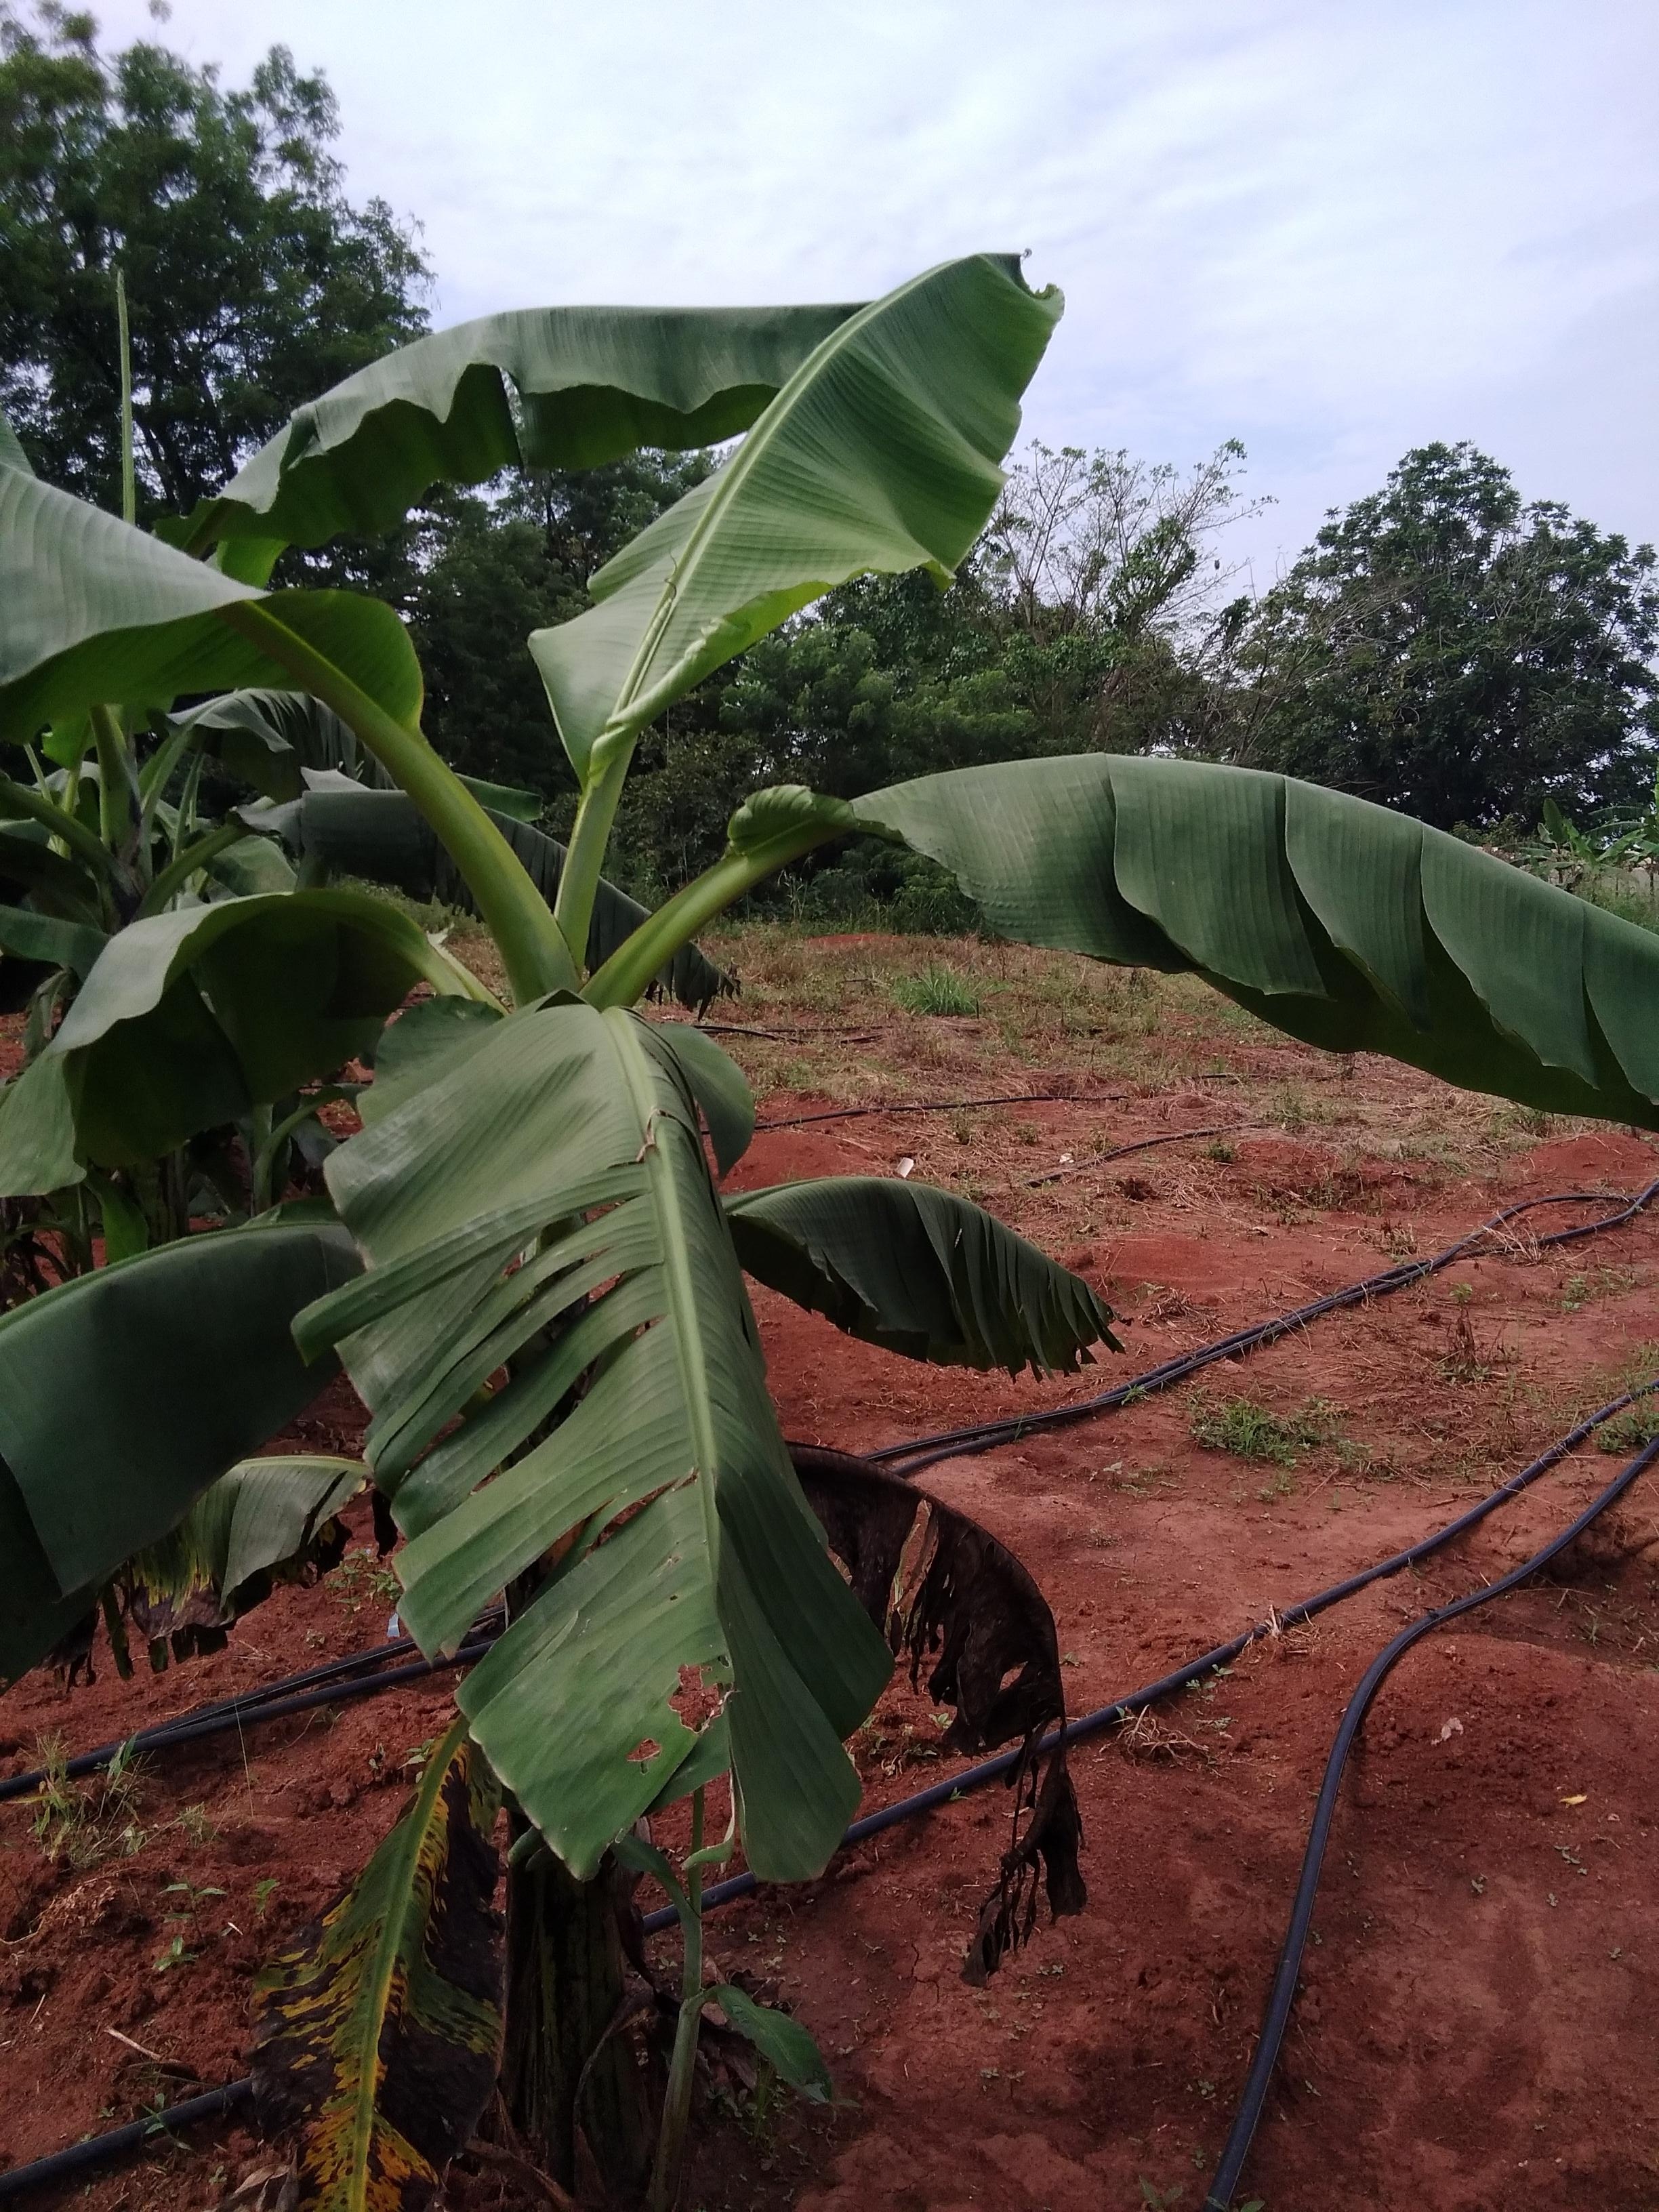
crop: banana
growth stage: vegetative
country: Uganda
